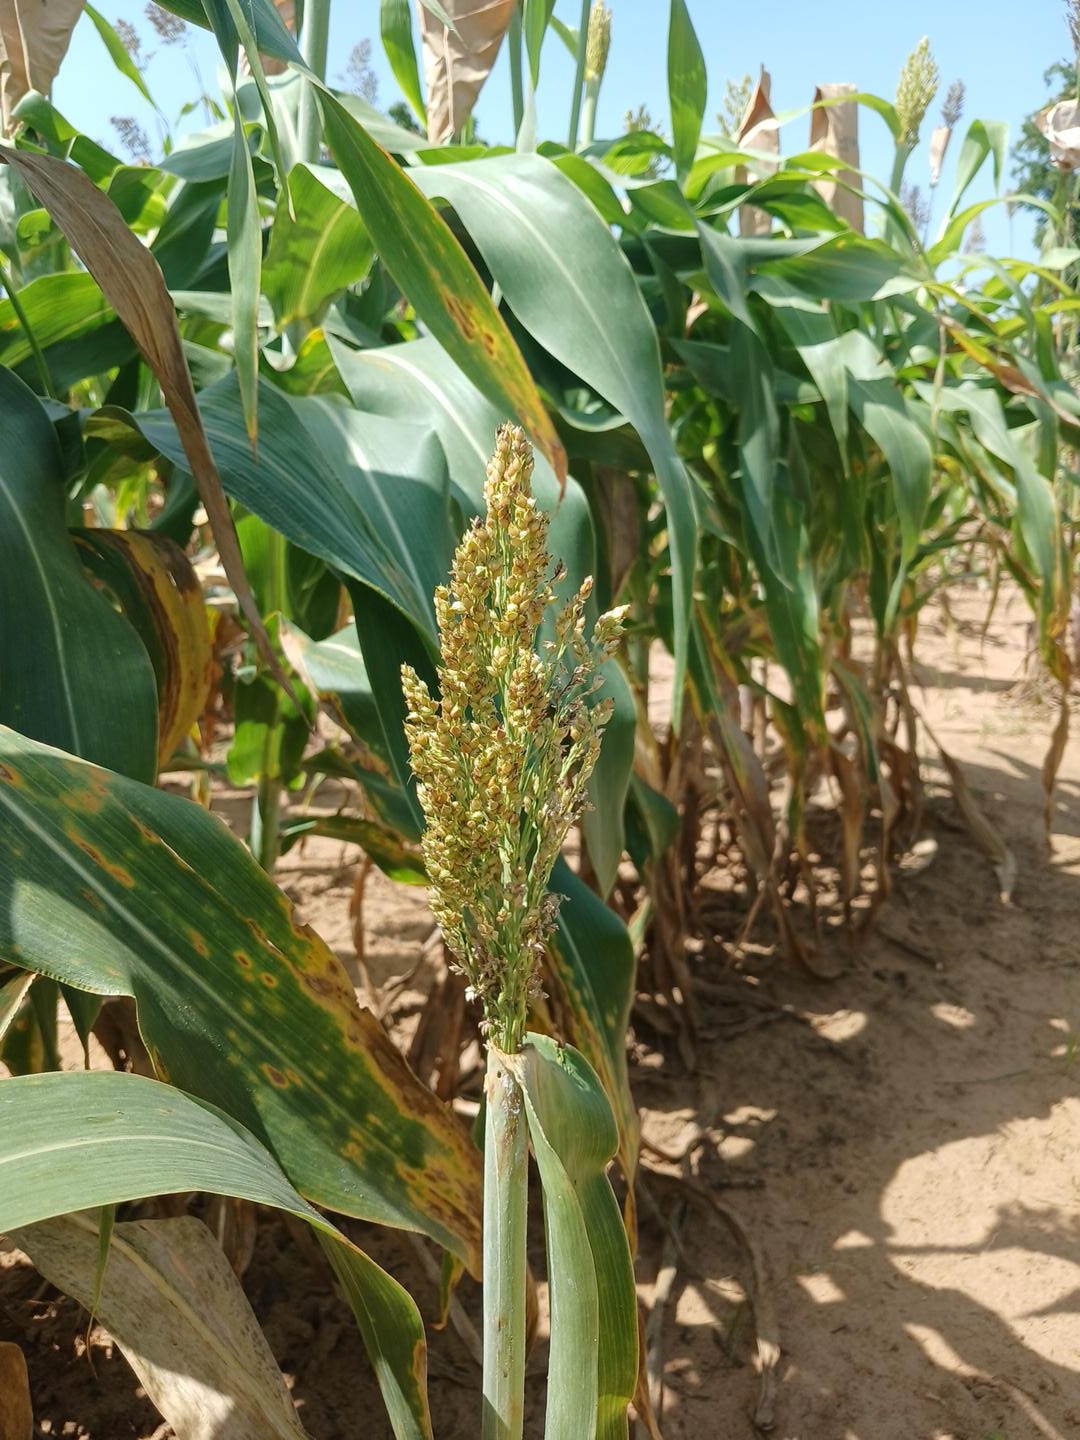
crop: sorghum
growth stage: filling grain
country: Senegal
